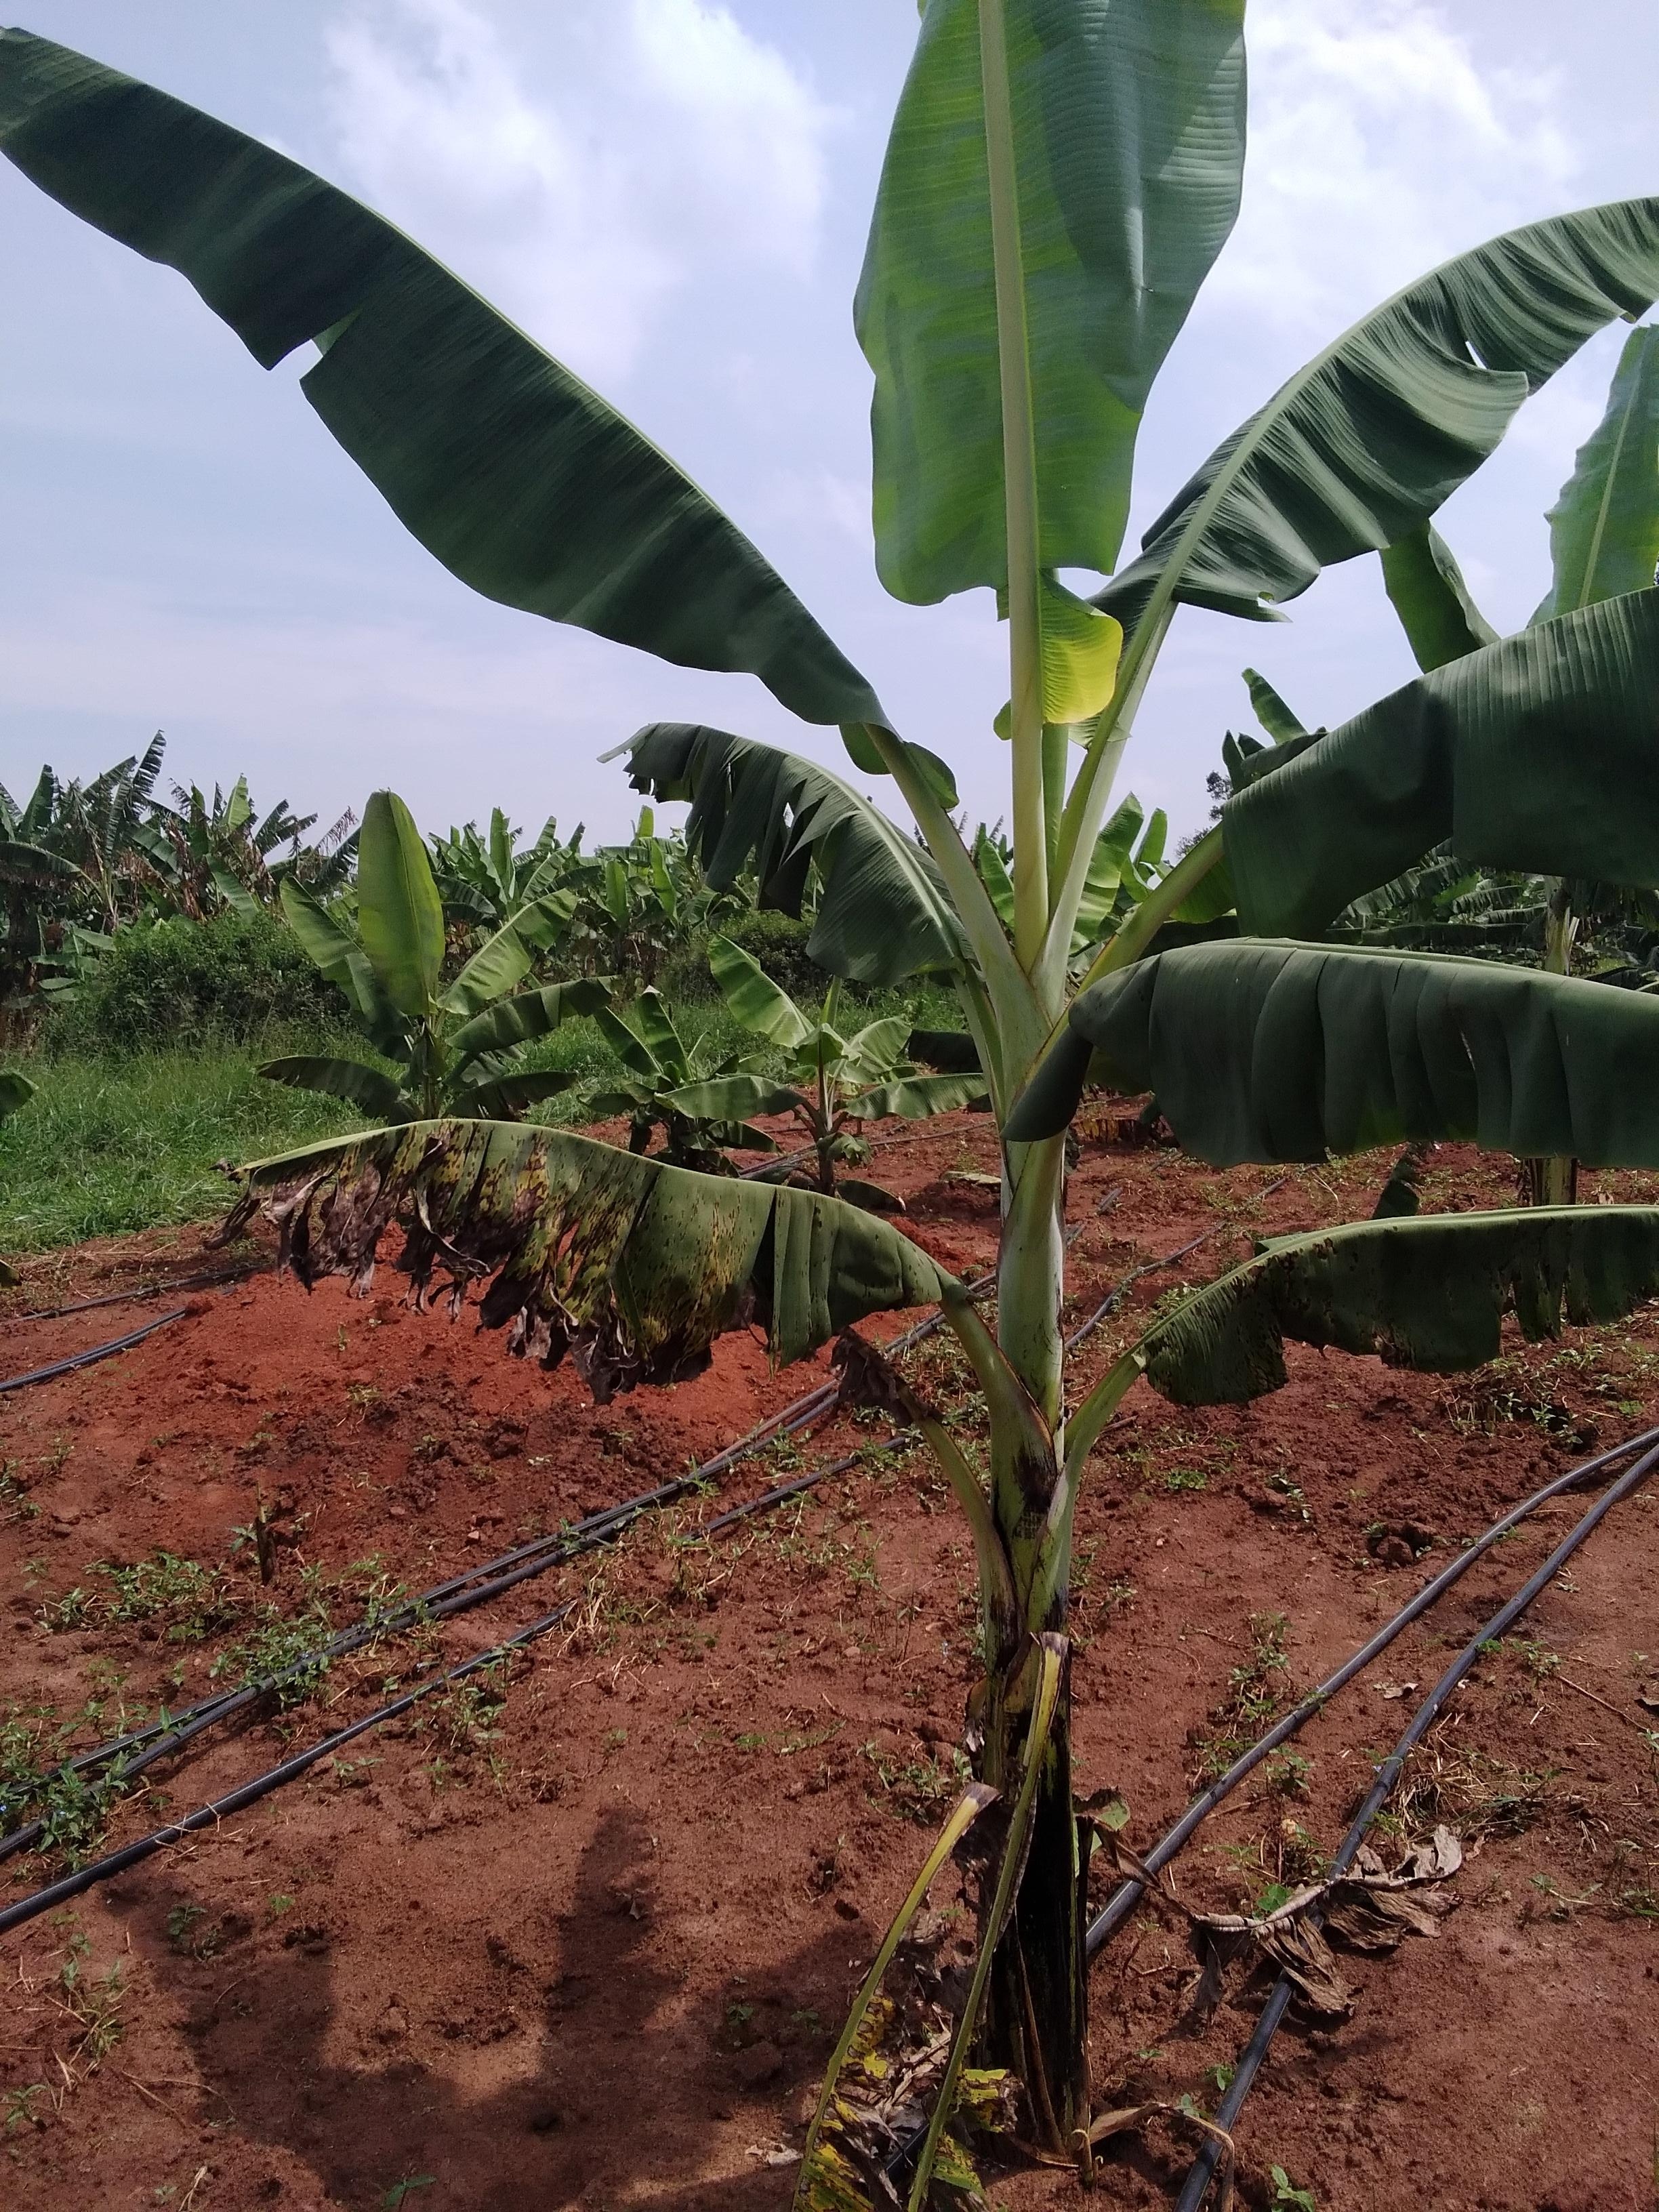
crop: banana
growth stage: vegetative
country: Uganda
